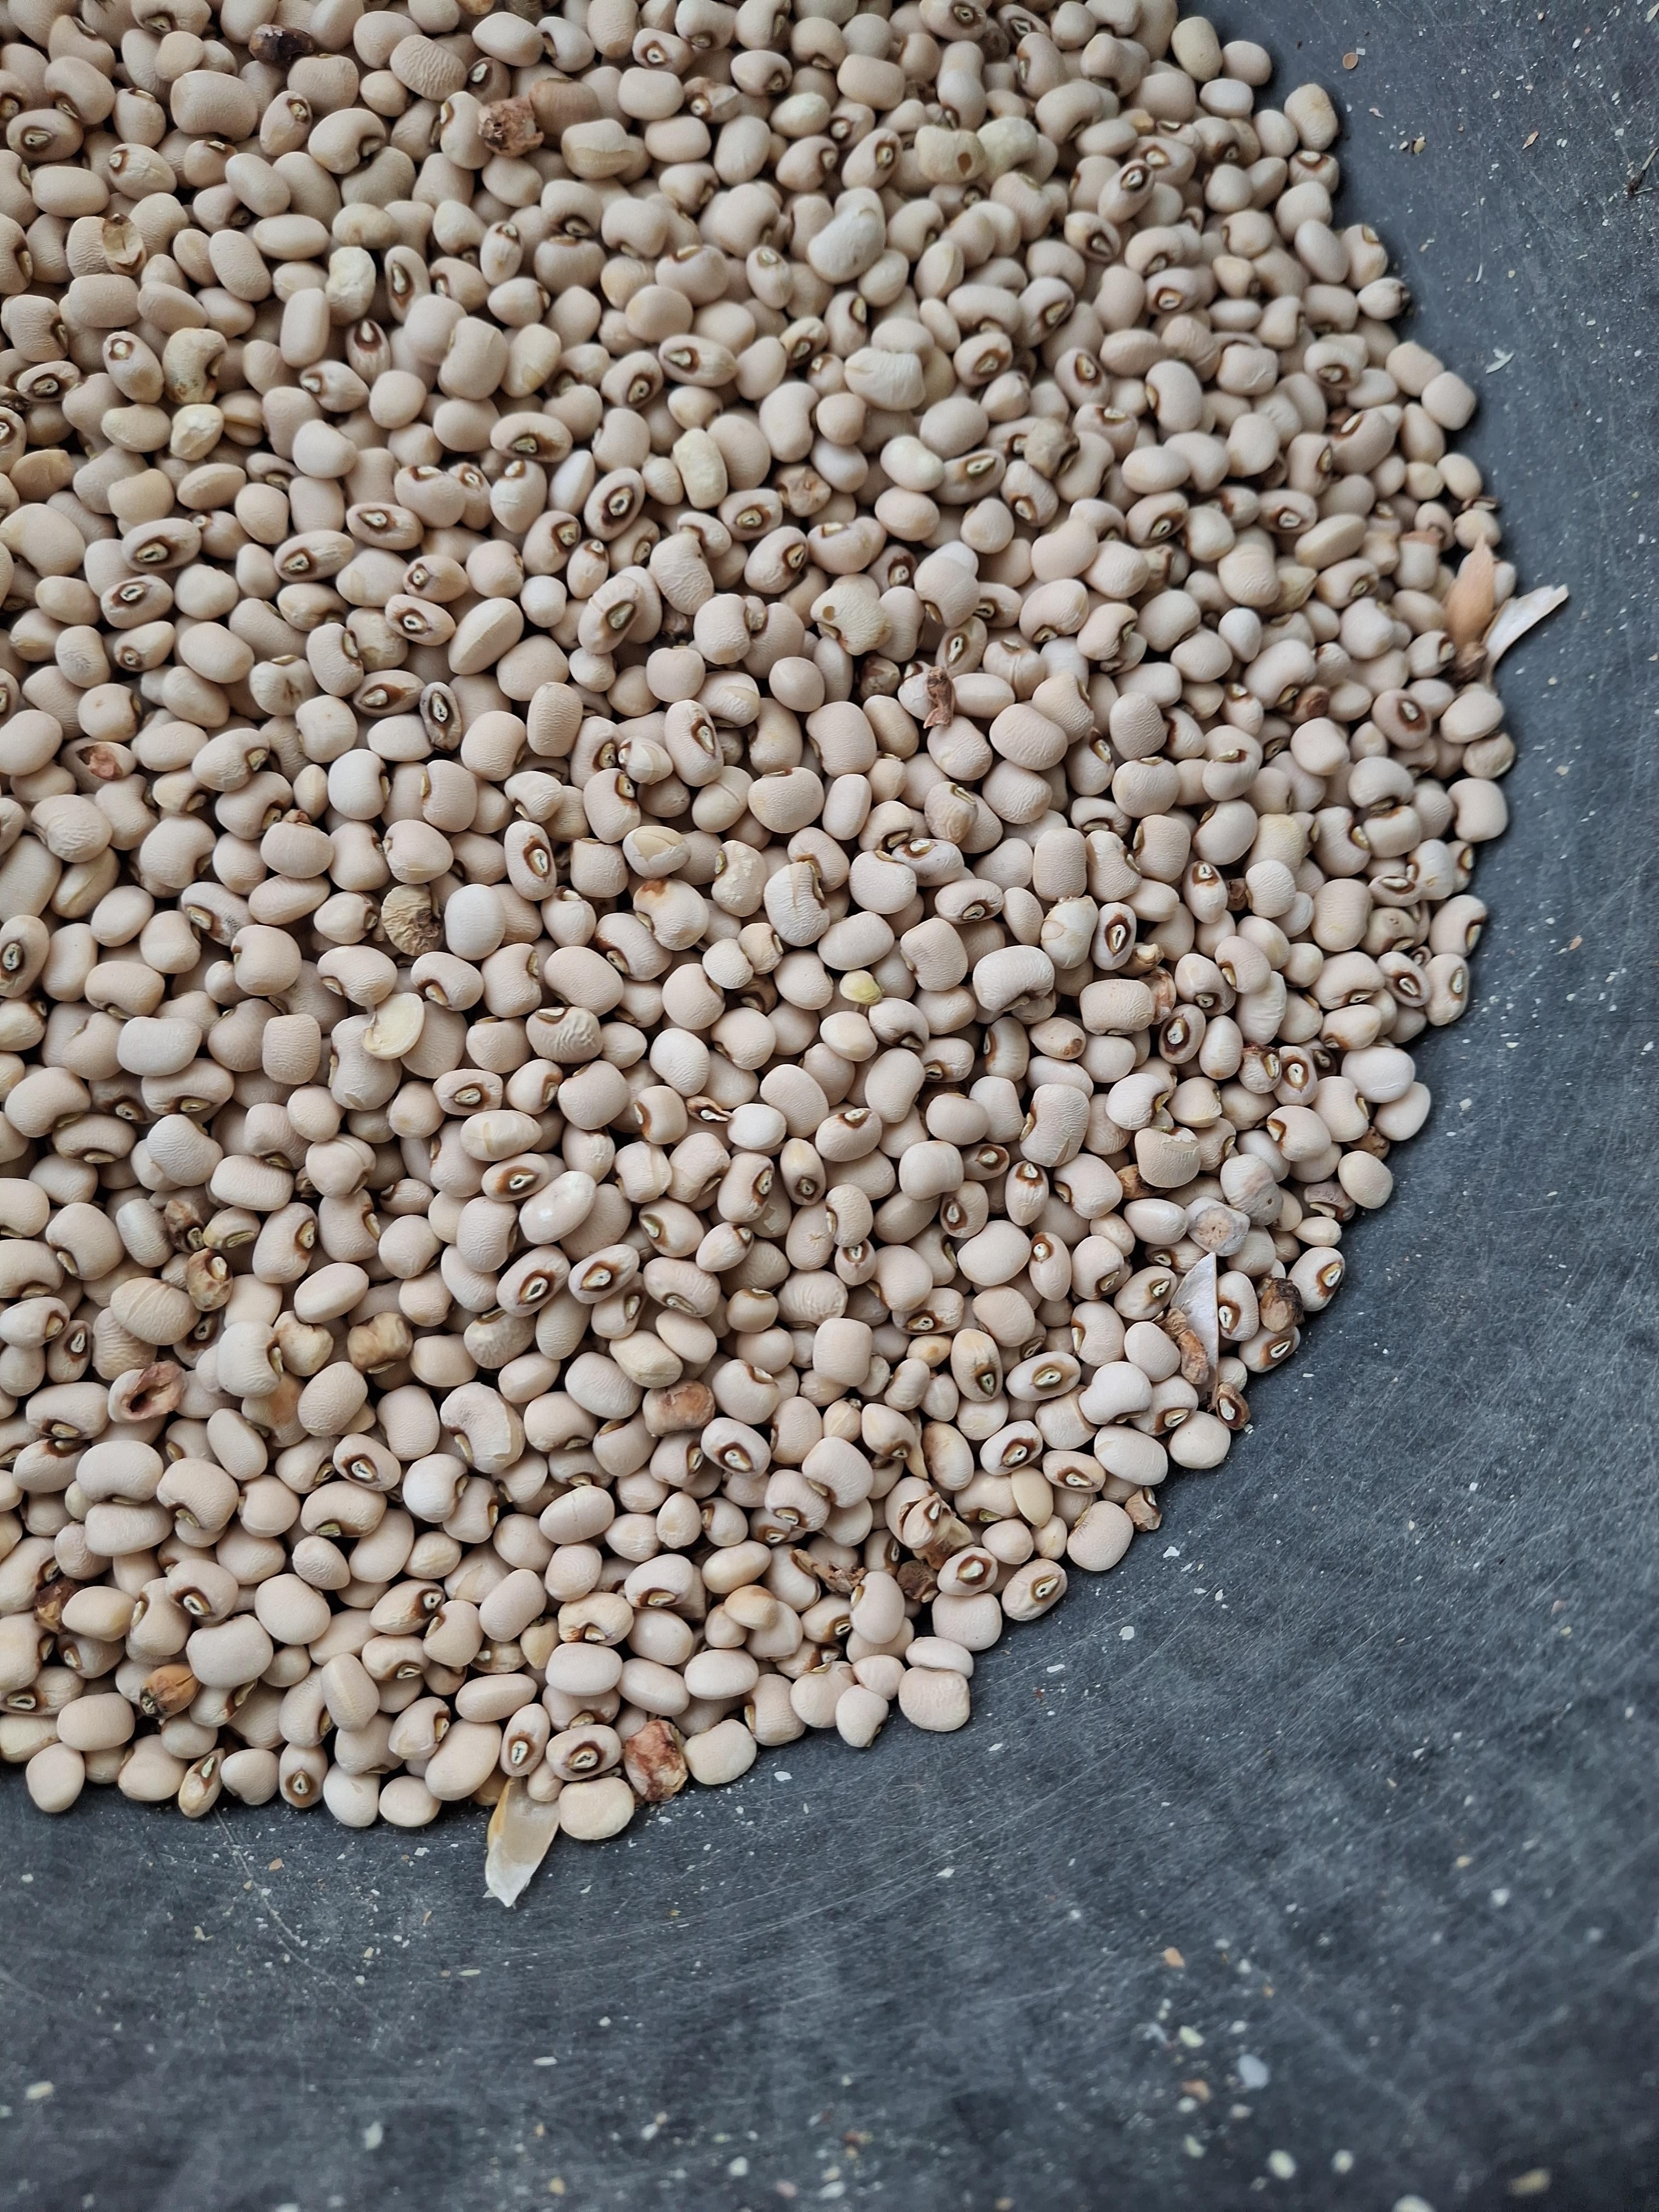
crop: cowpea
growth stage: harvest
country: Nigeria
